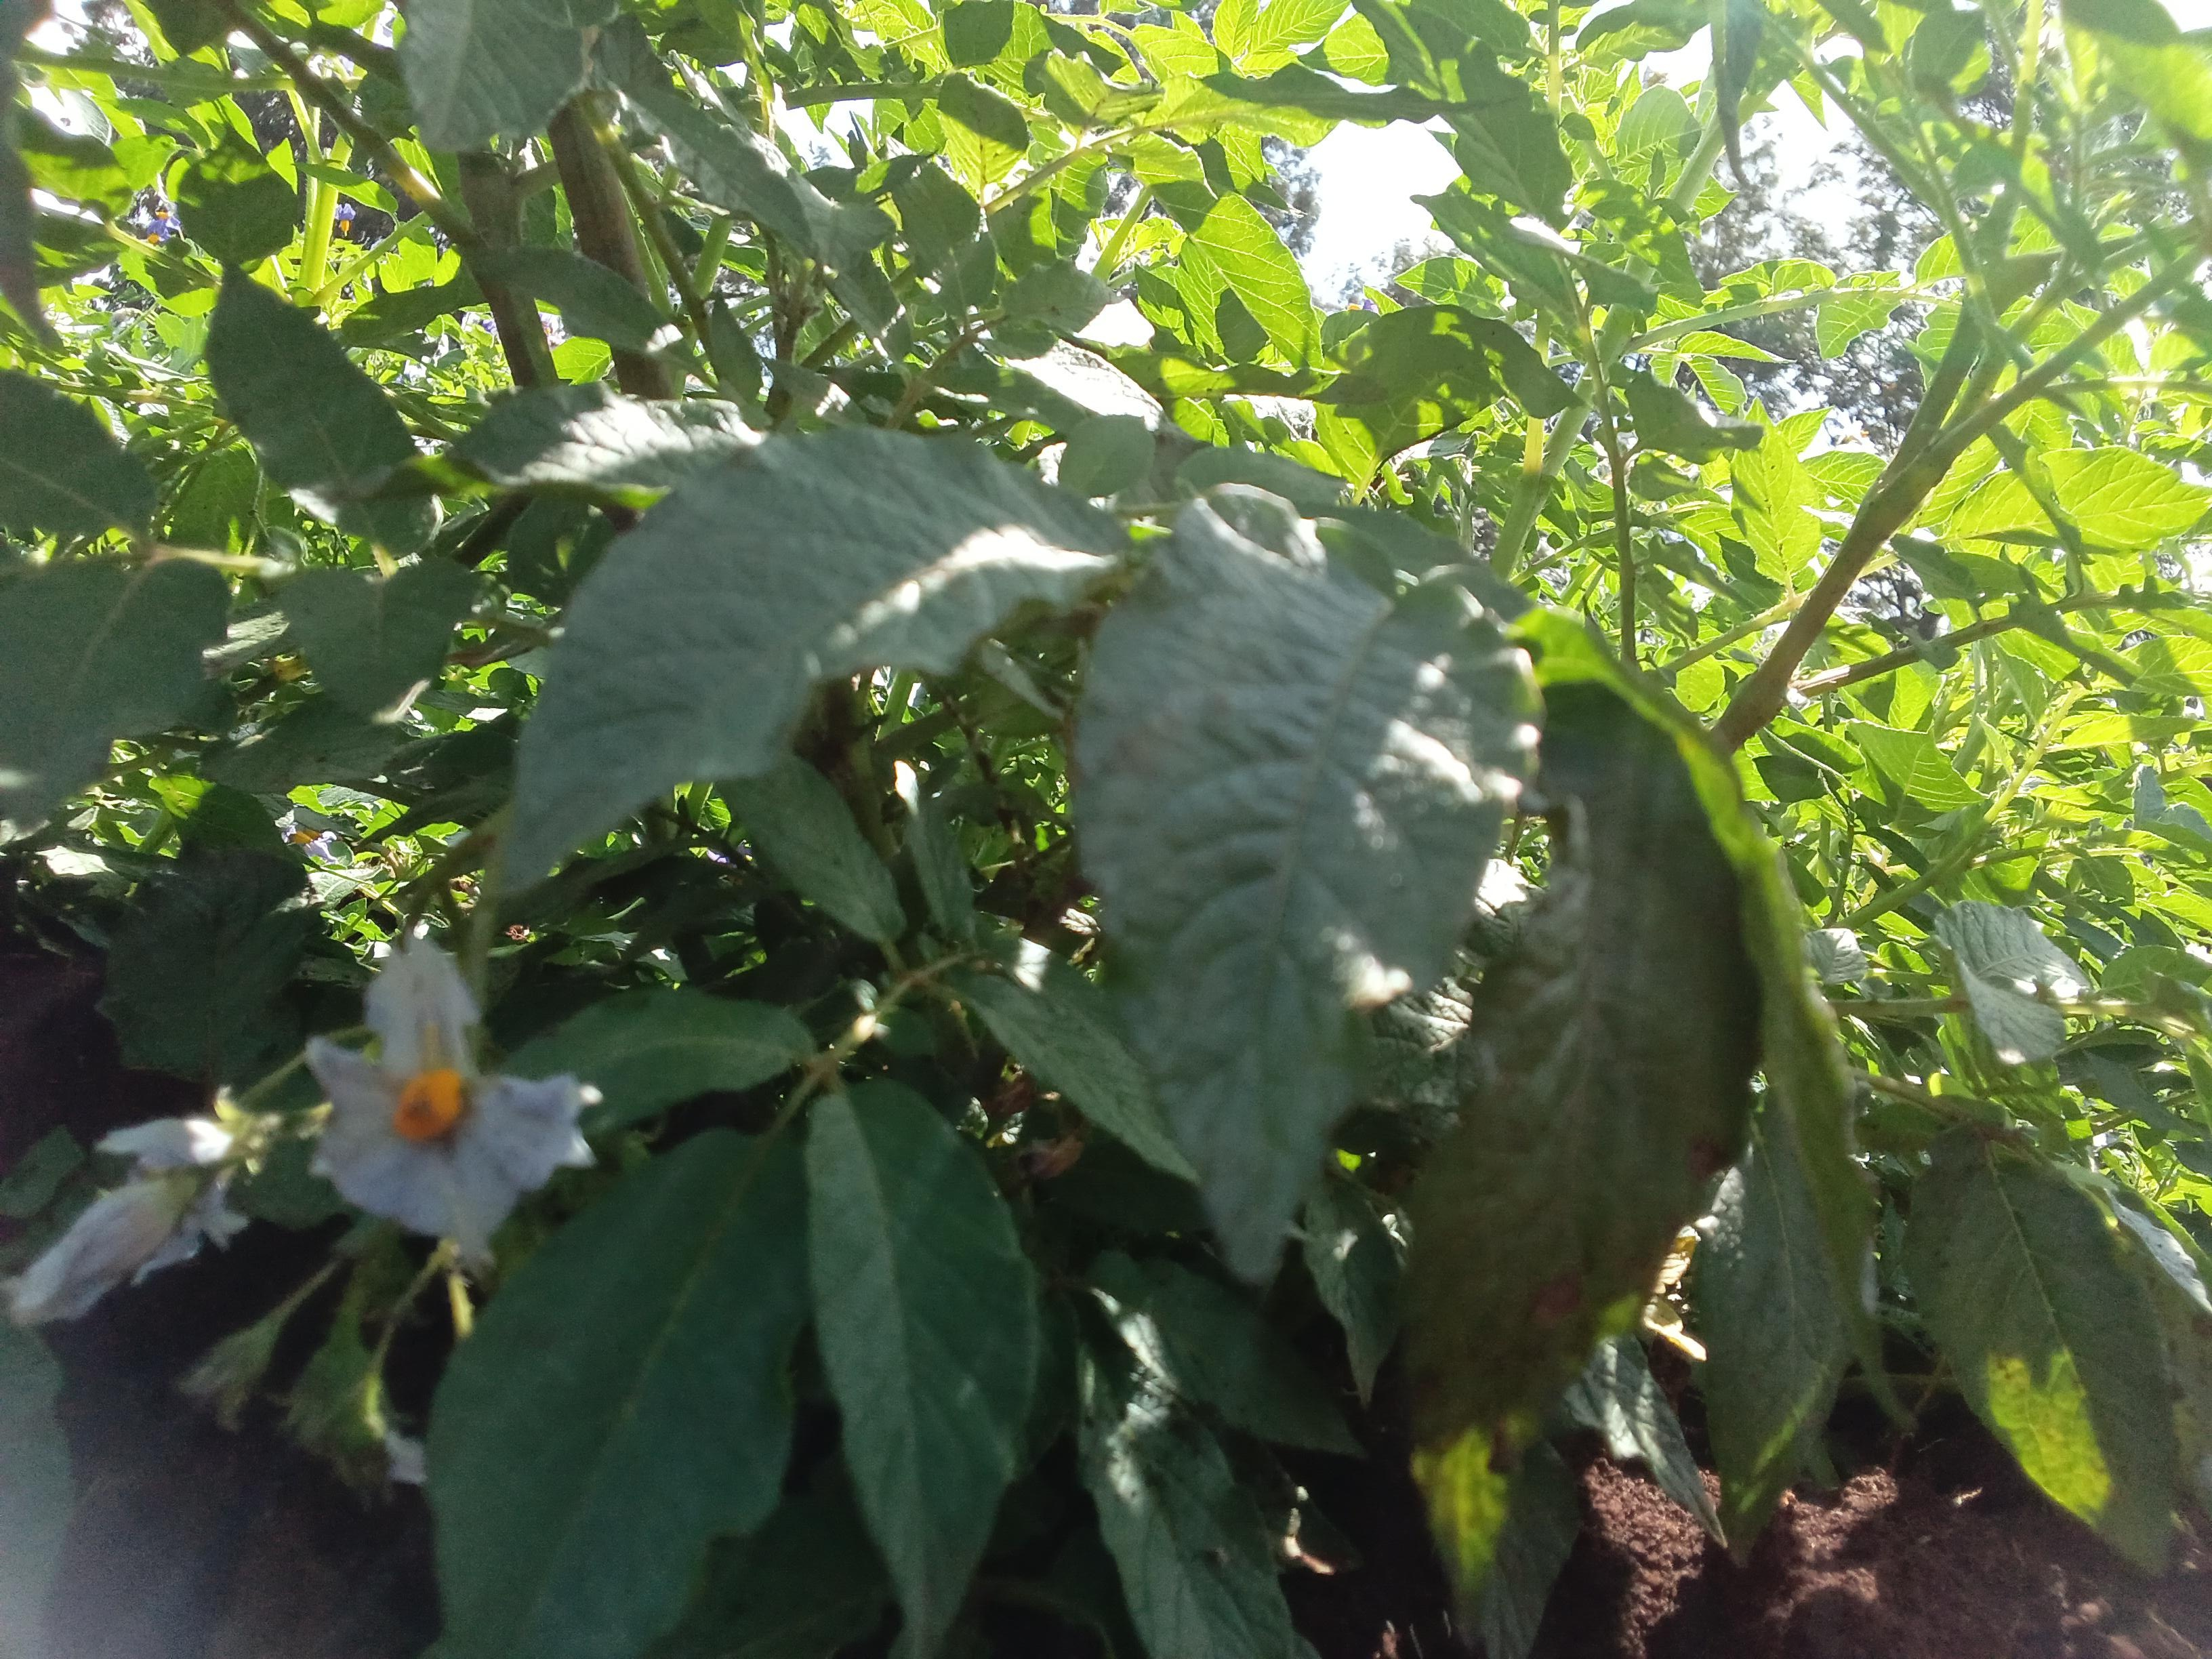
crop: potato
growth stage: flowering
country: Kenya
